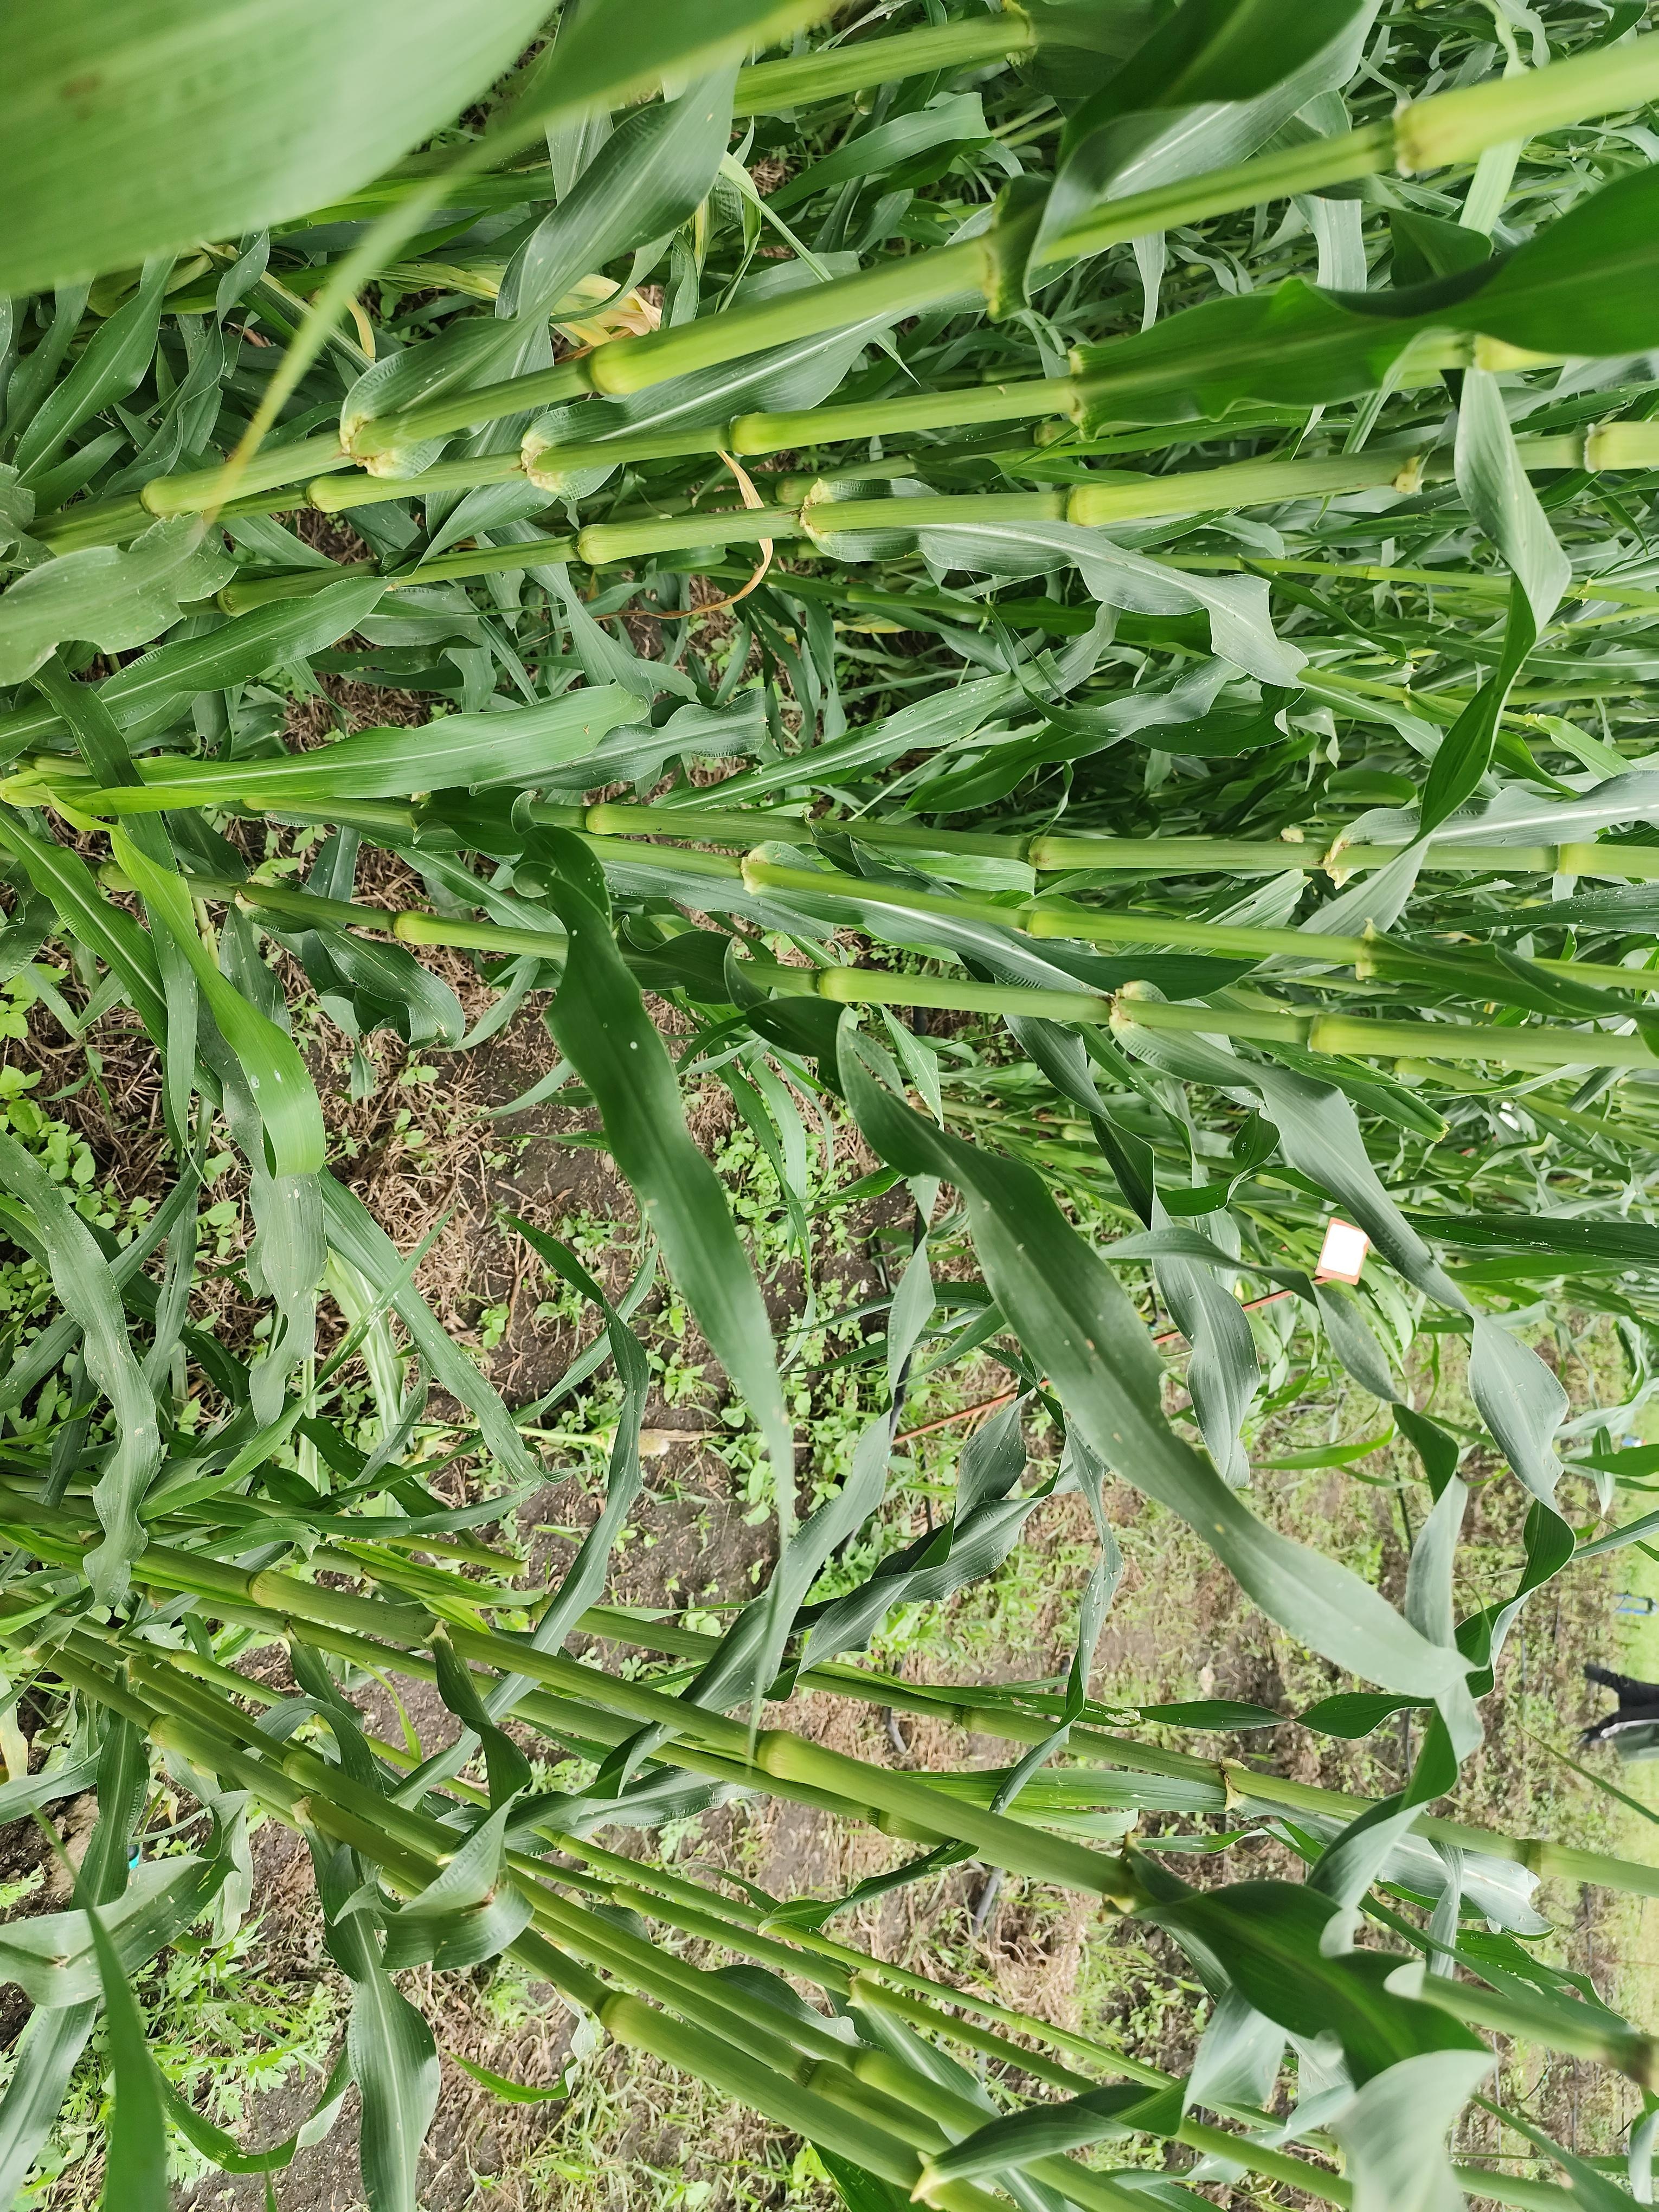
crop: pearl millet
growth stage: heading tuber
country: Tanzania
